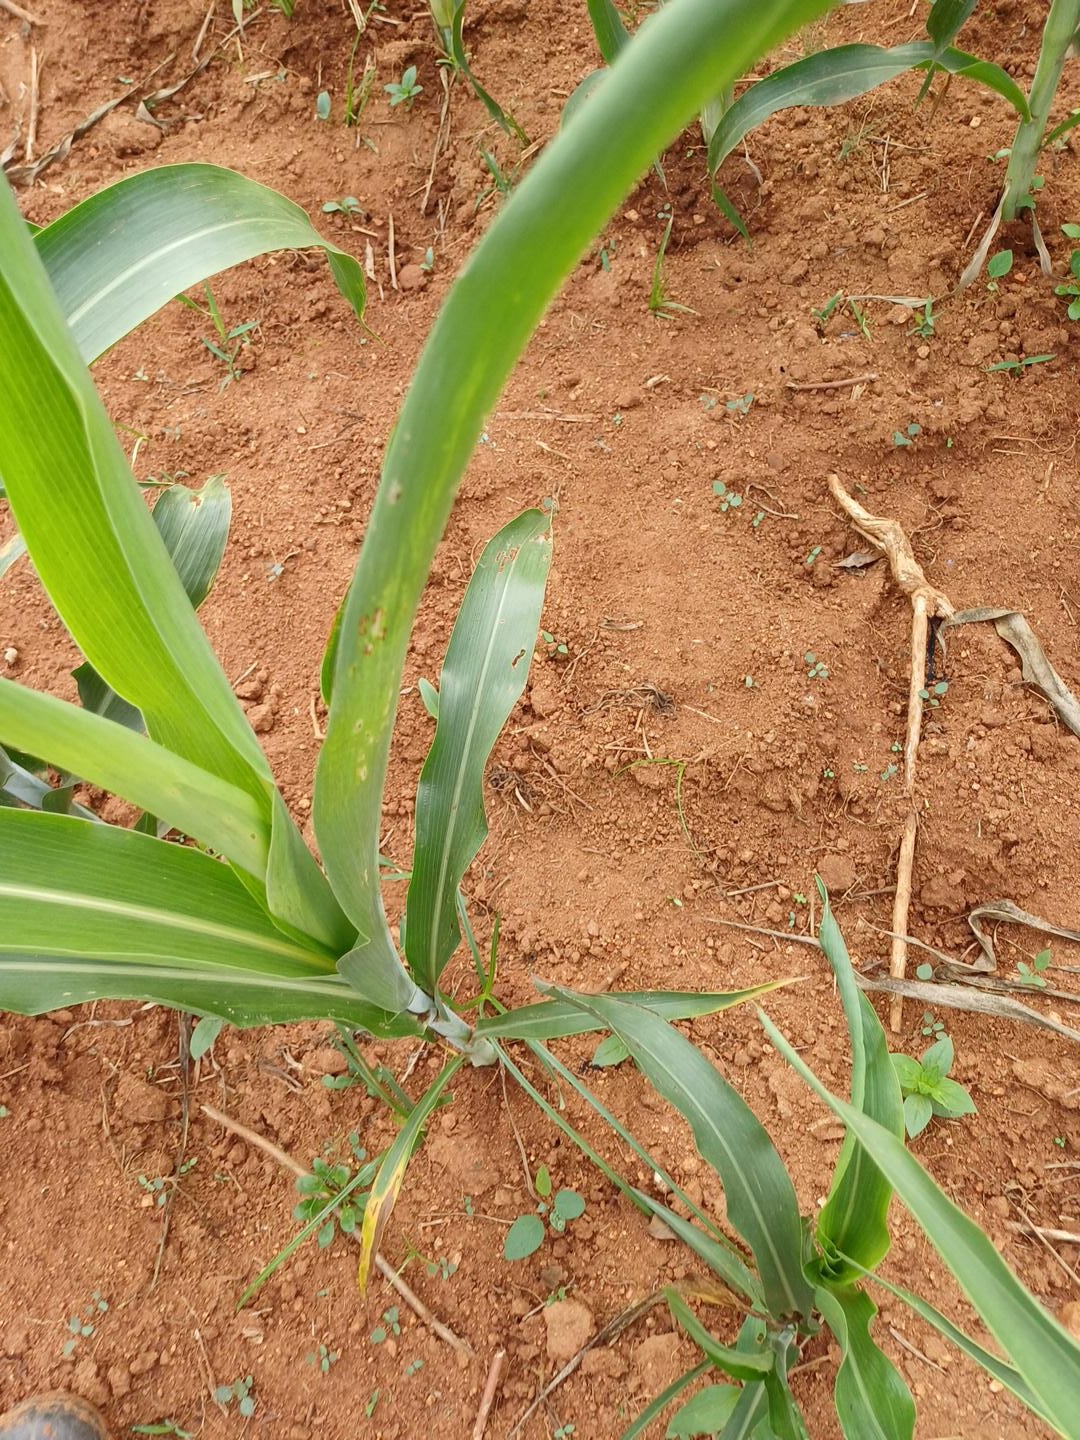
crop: sorghum
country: Kenya
